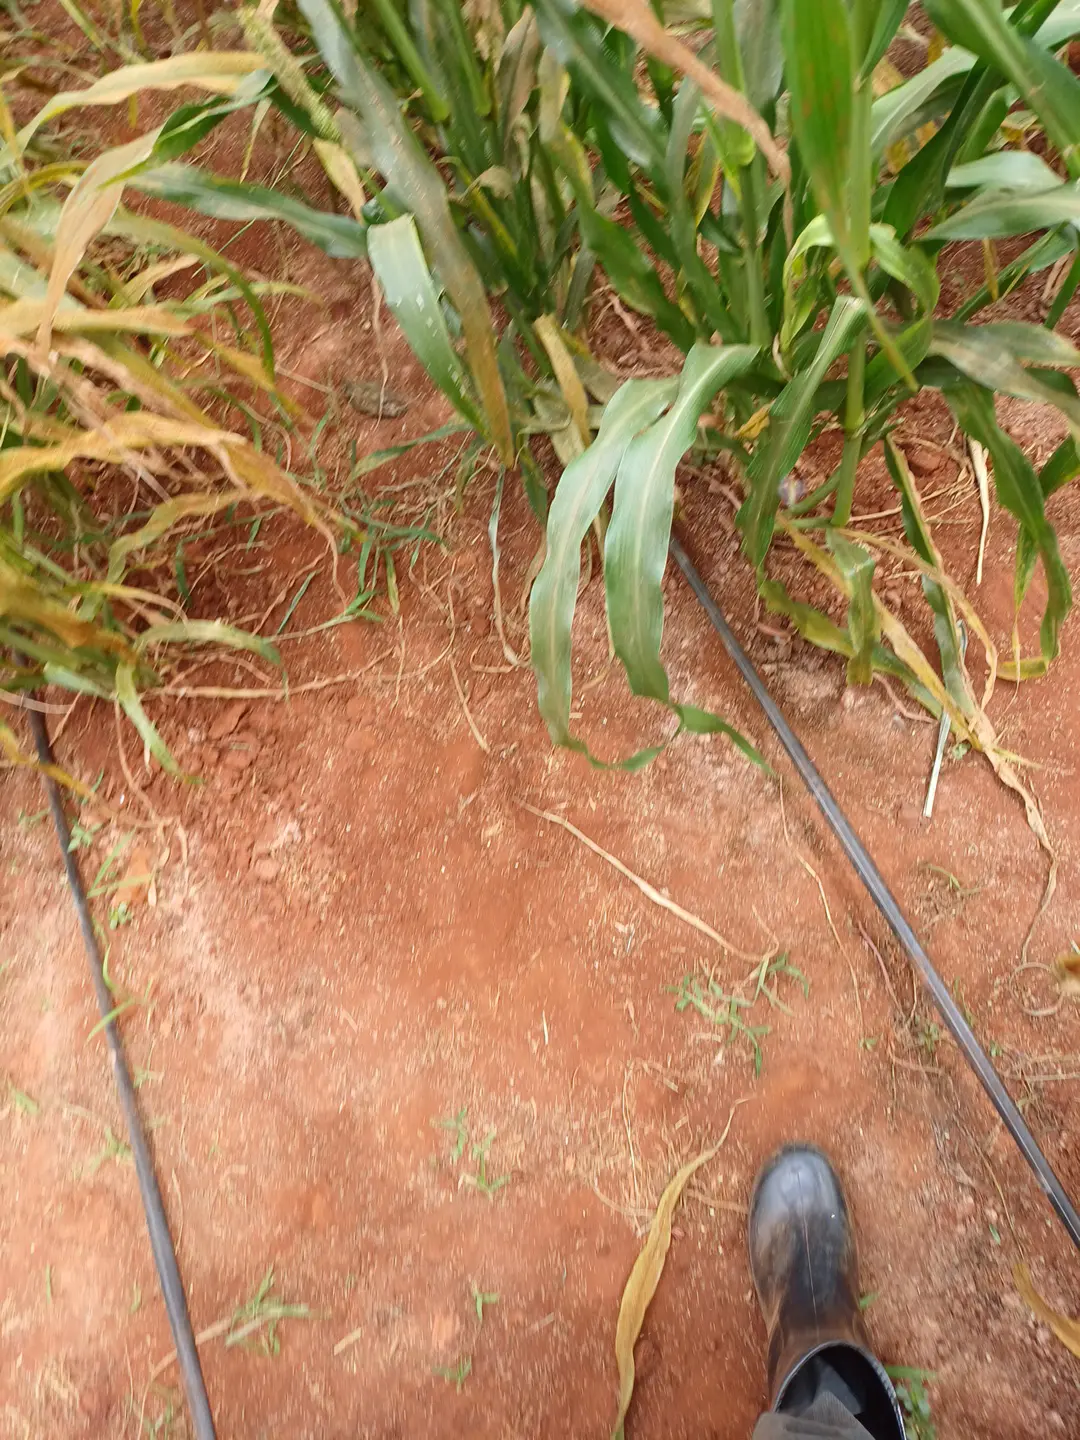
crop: pearl millet
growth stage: filling grain
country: Kenya
